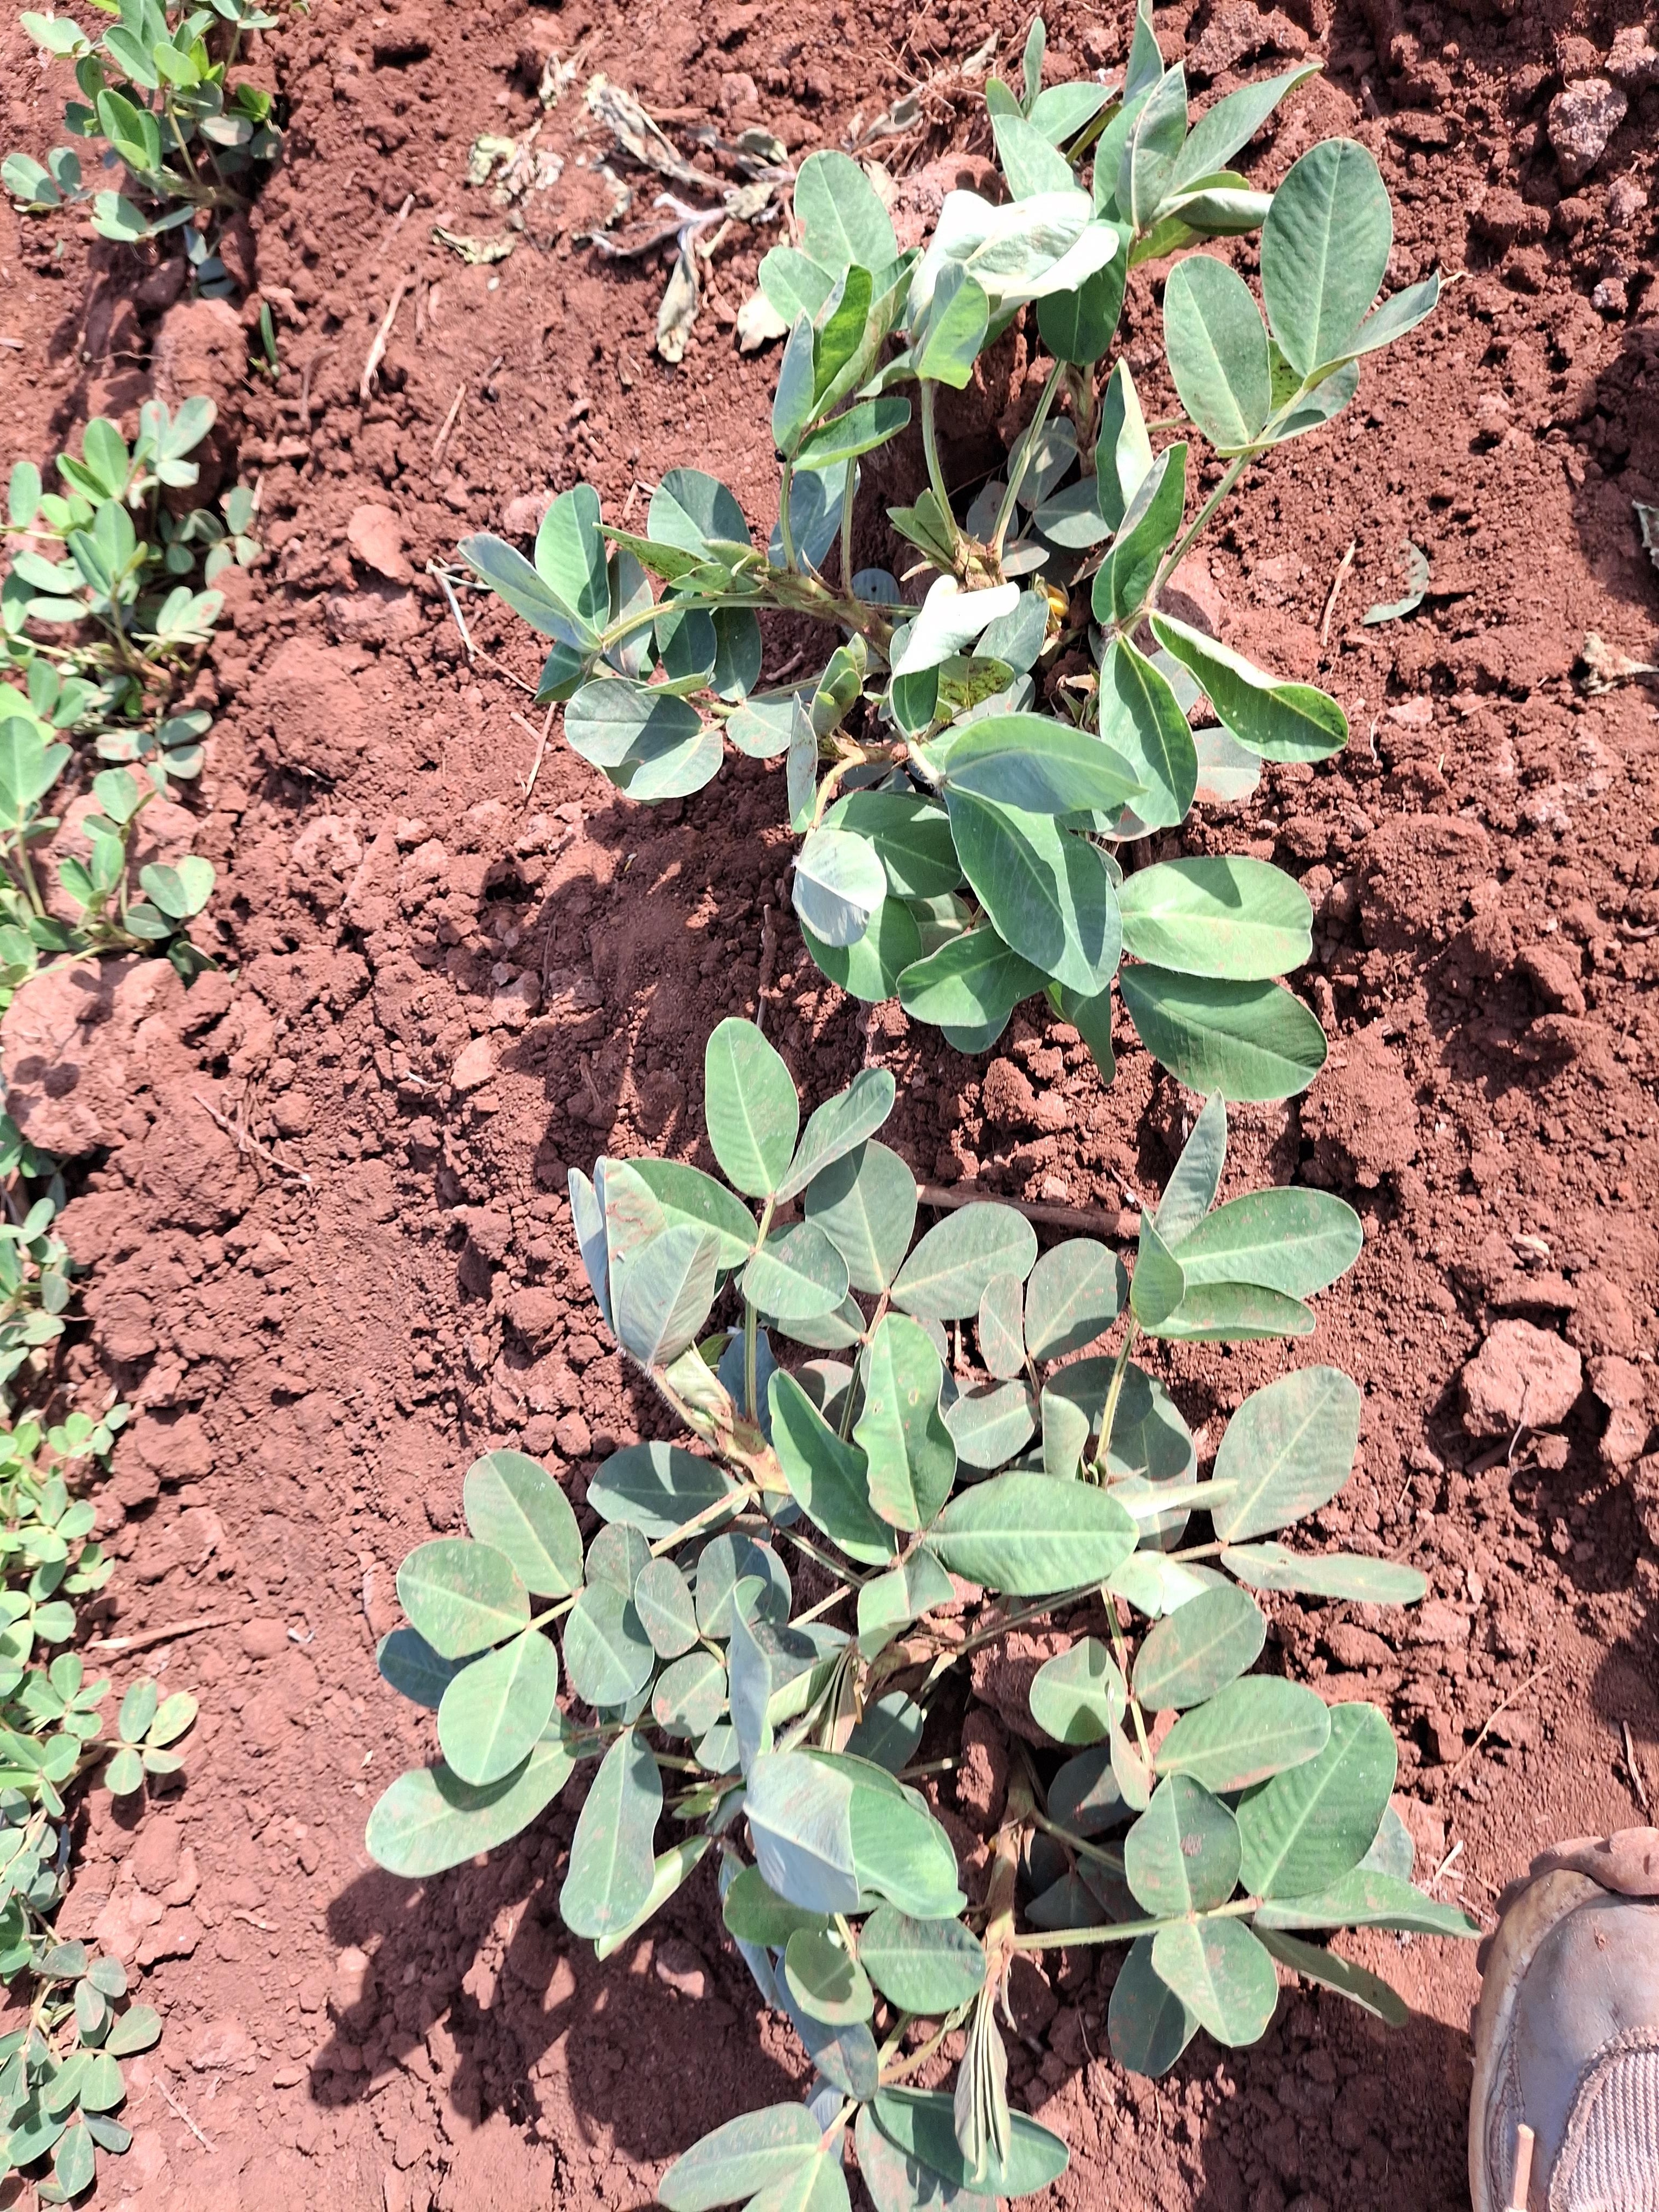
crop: groundnut
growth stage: vegetative
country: Kenya
